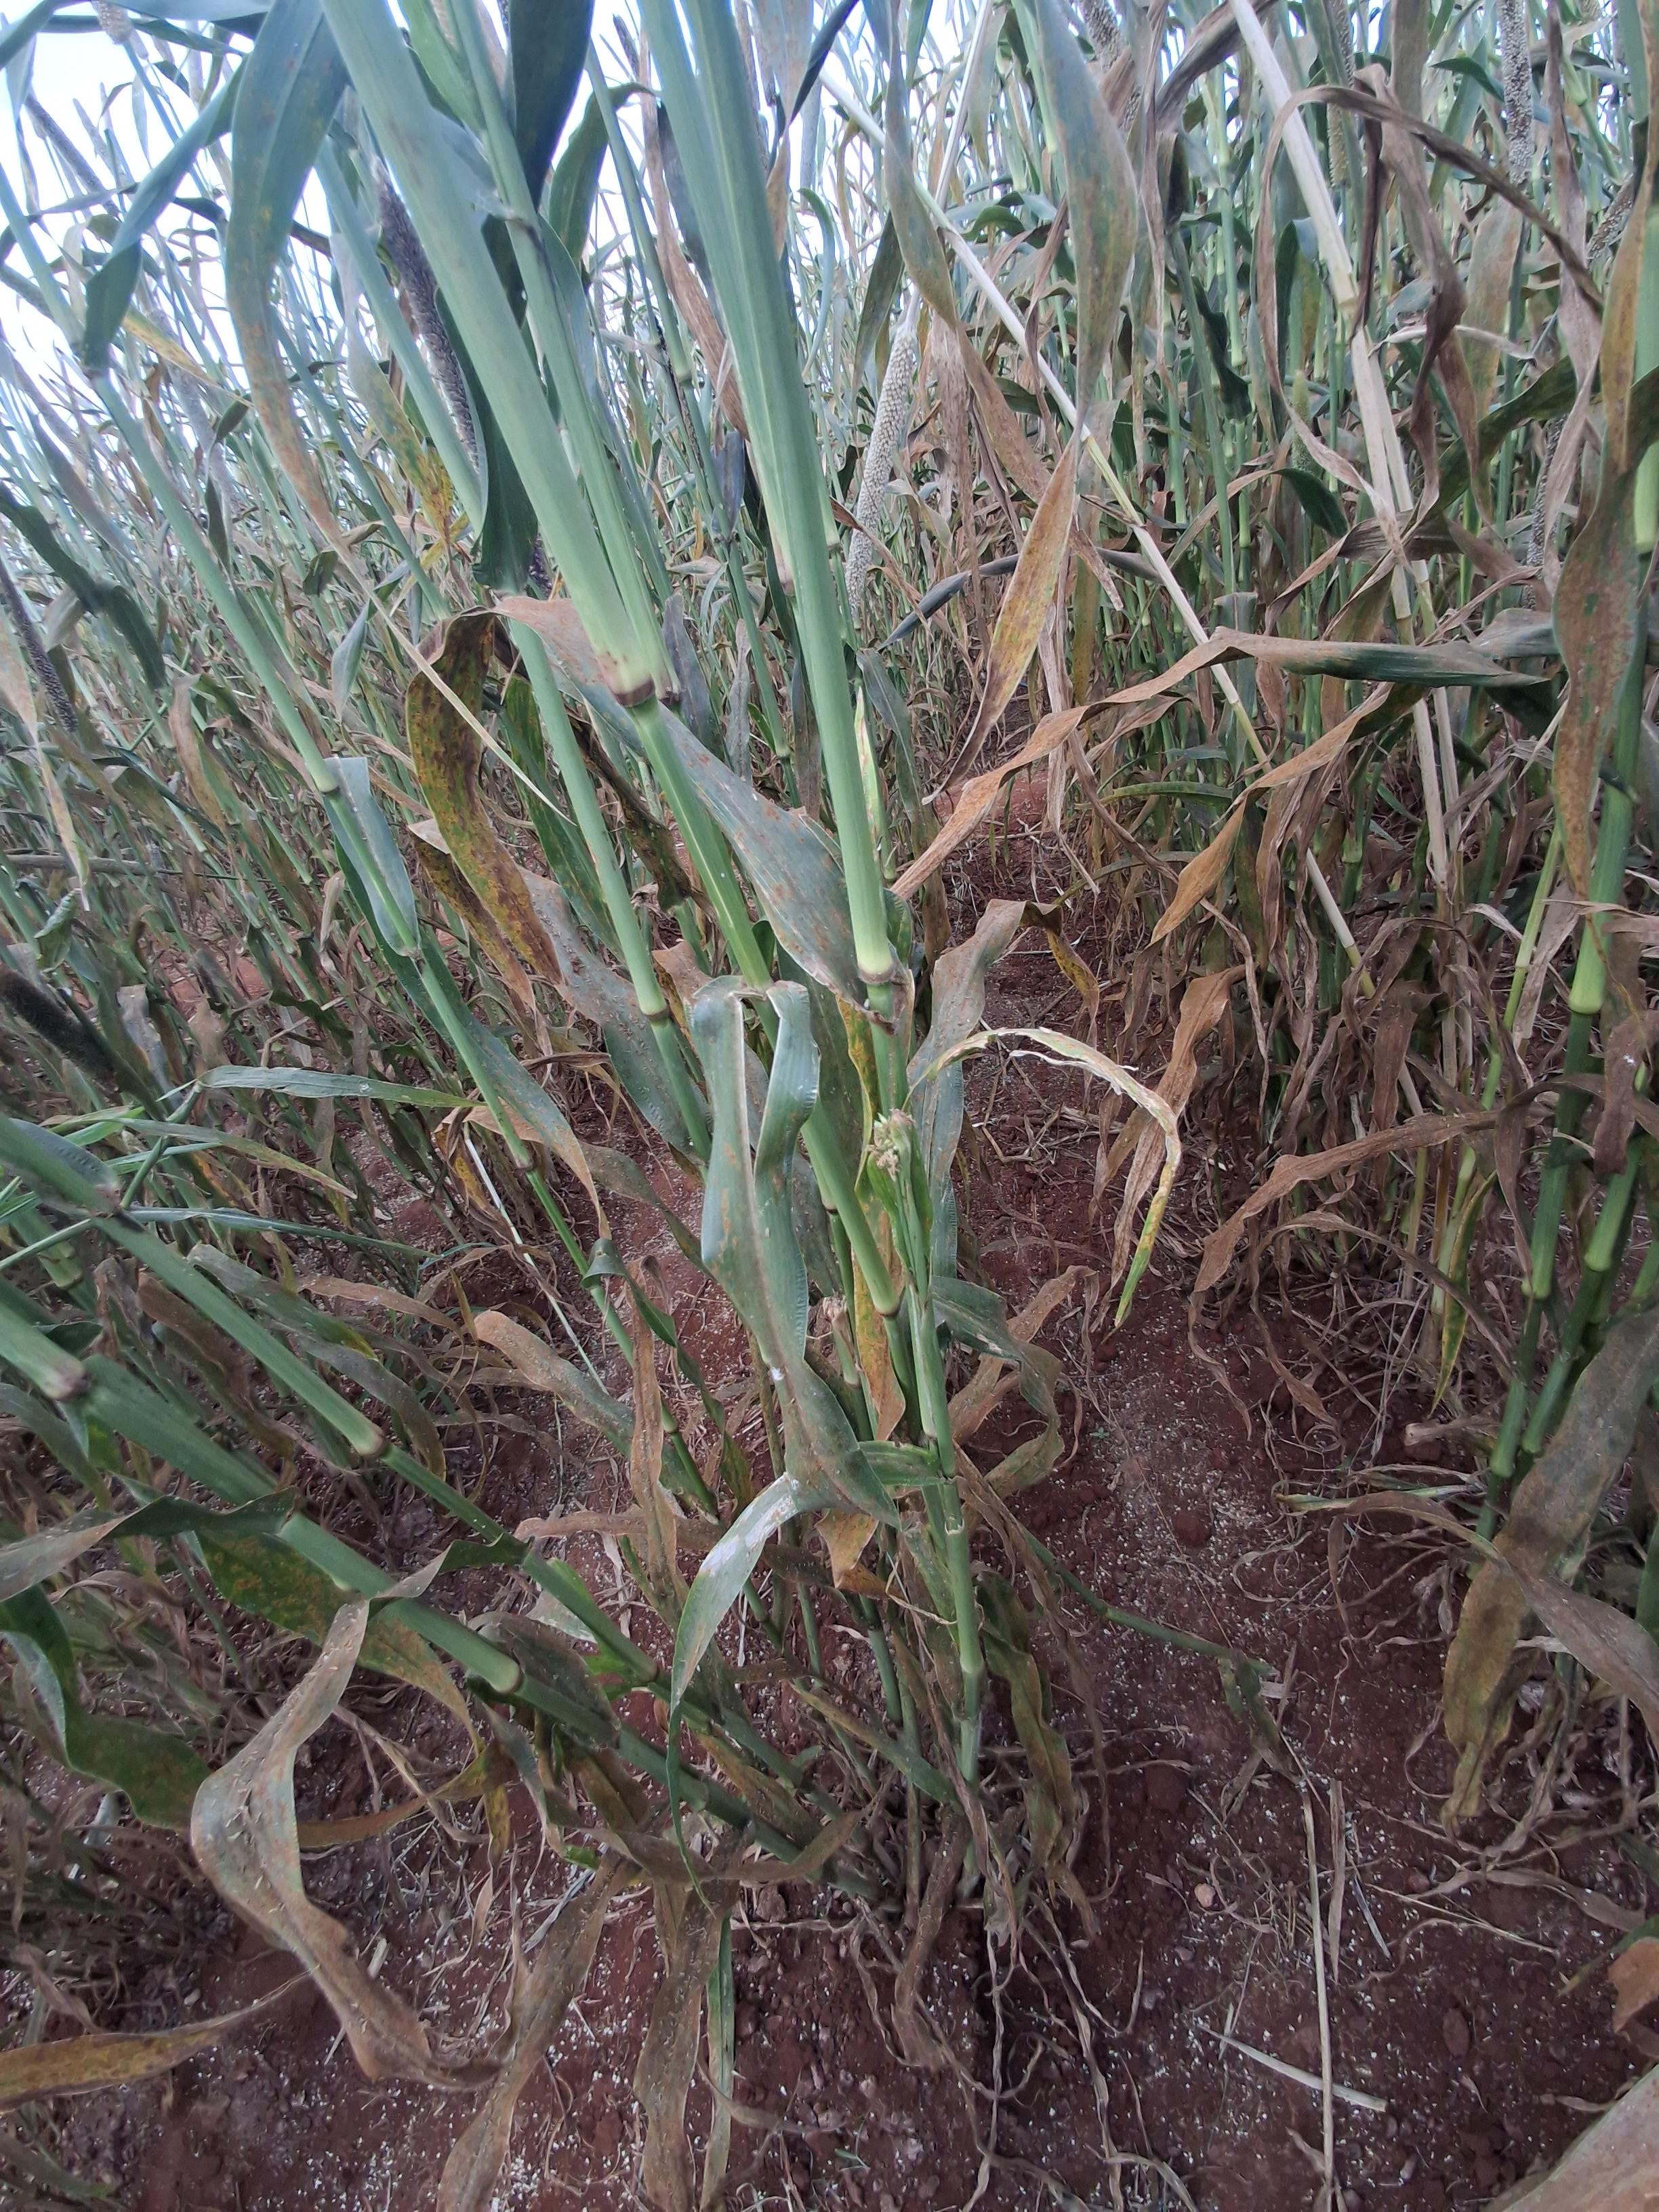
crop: pearl millet
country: Kenya
